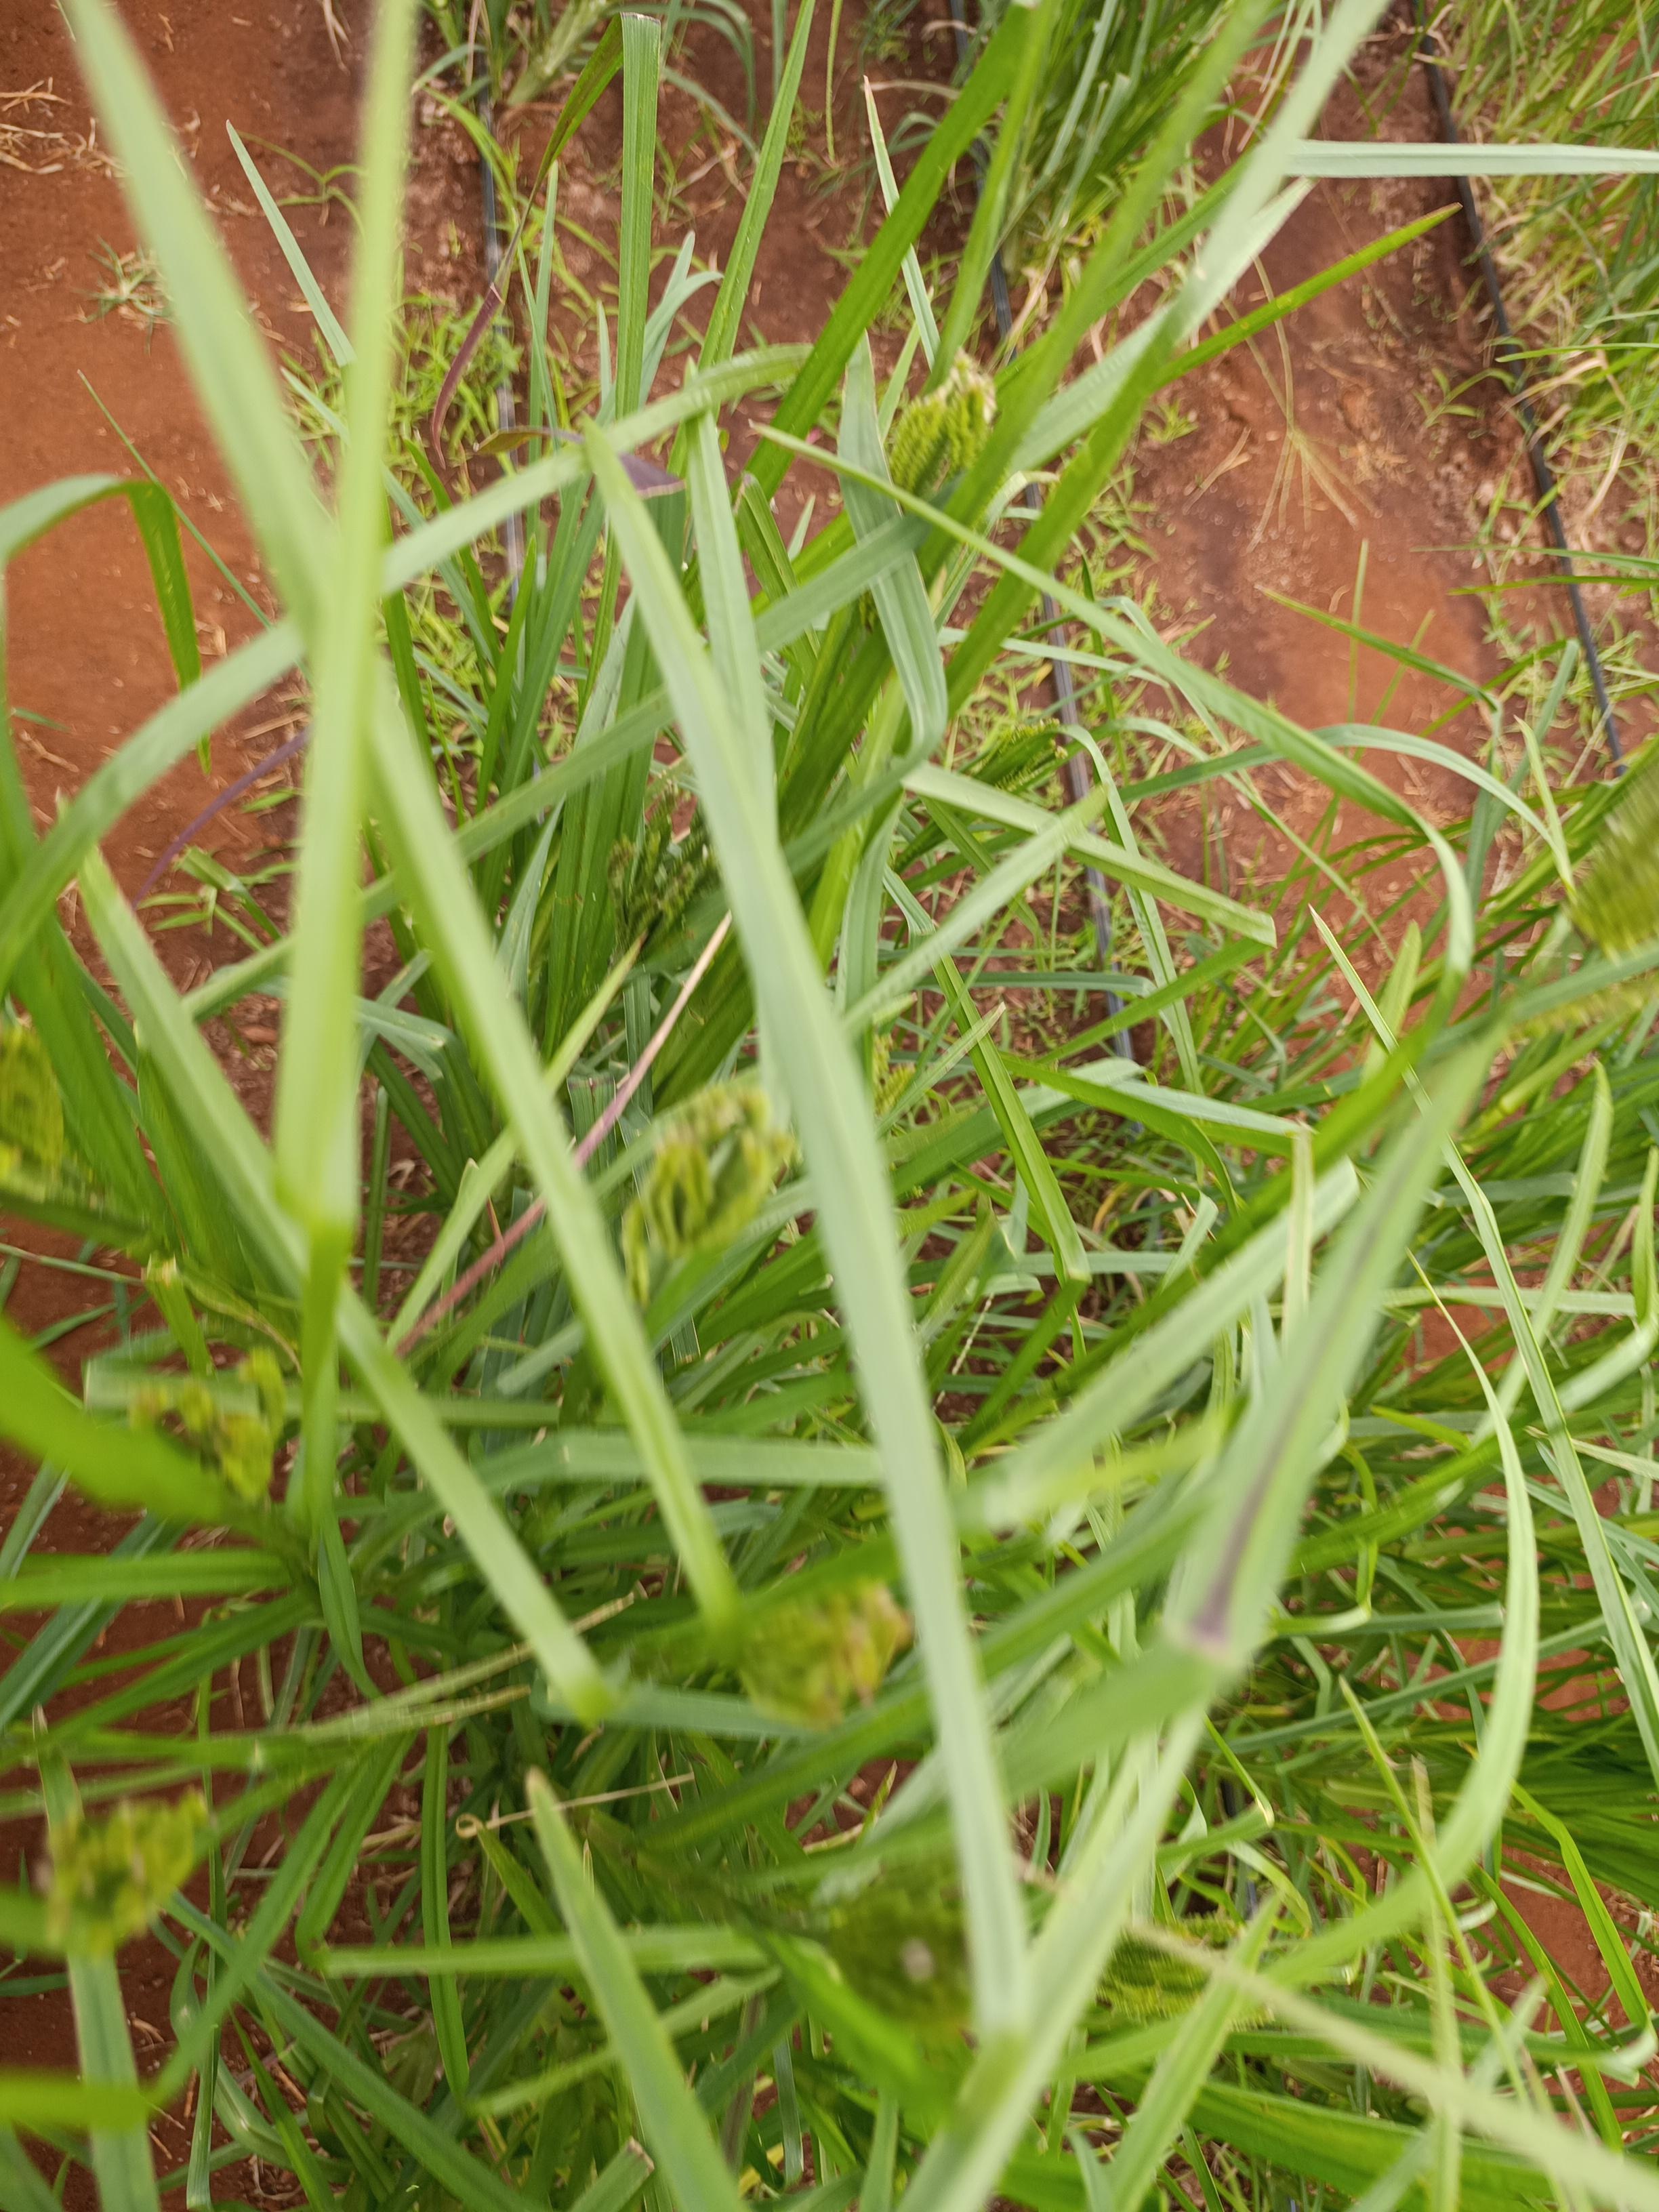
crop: finger millet
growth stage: flowering
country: Kenya
